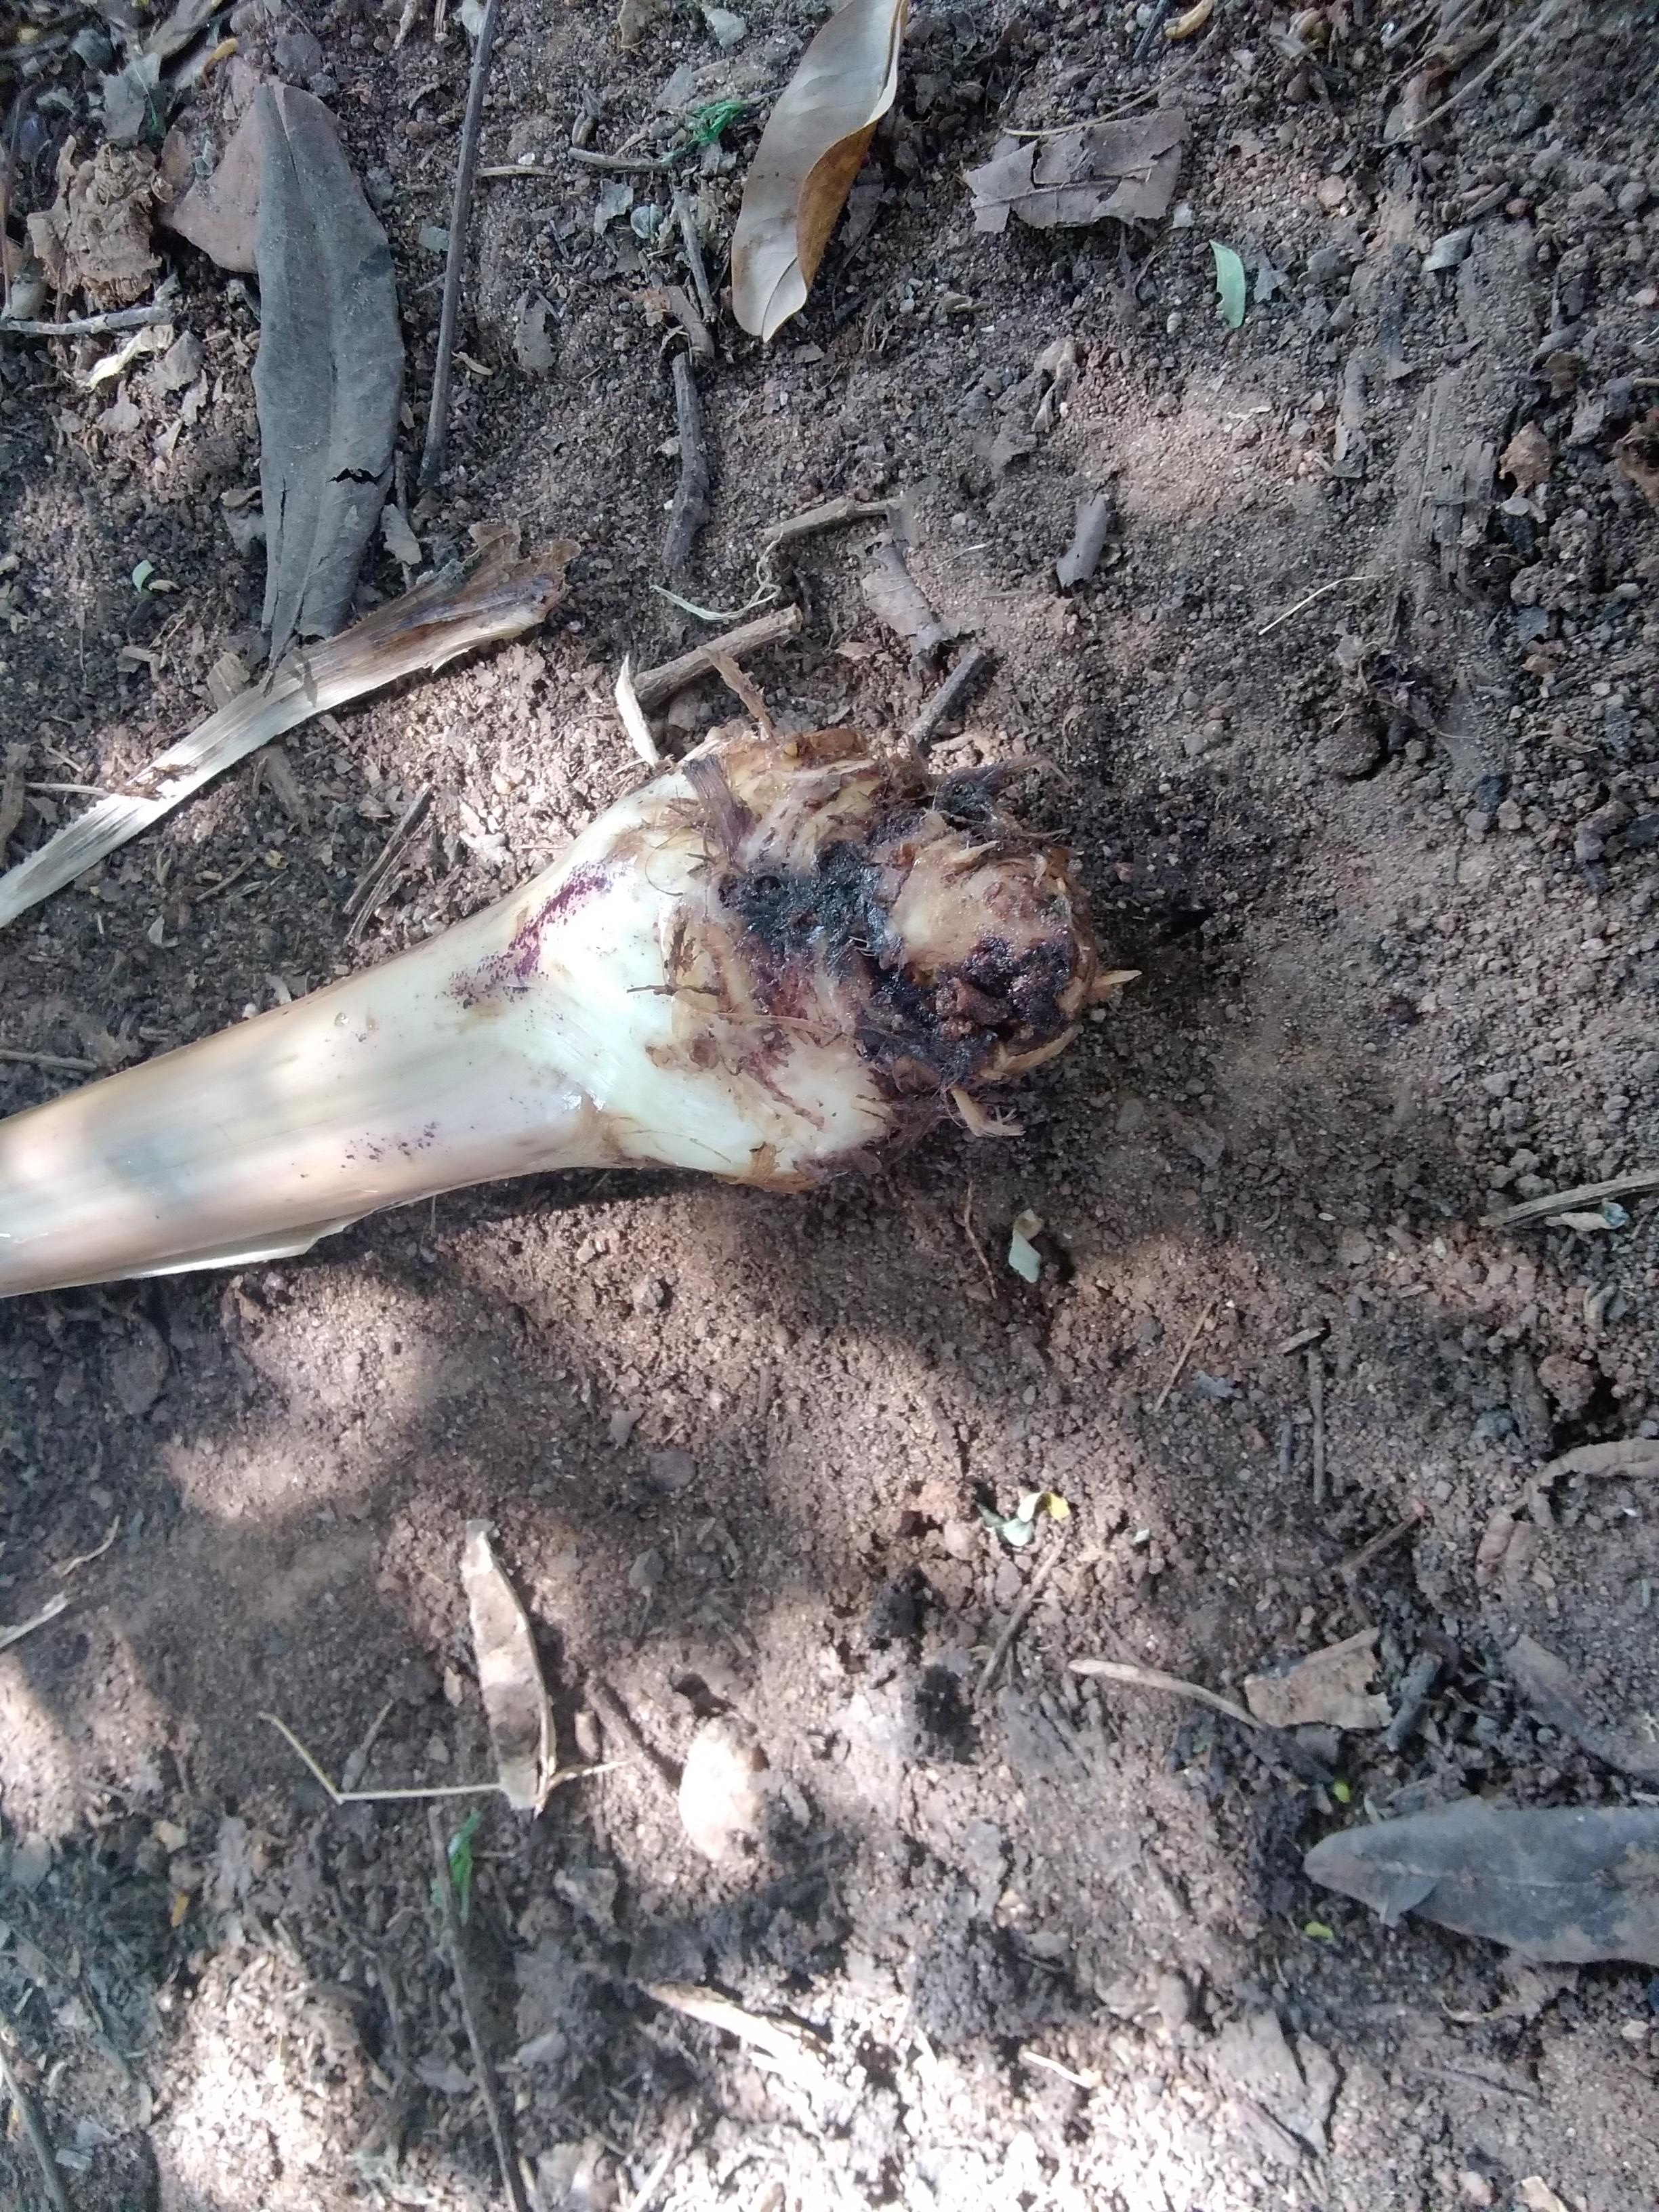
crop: banana
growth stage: vegetative
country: Tanzania
